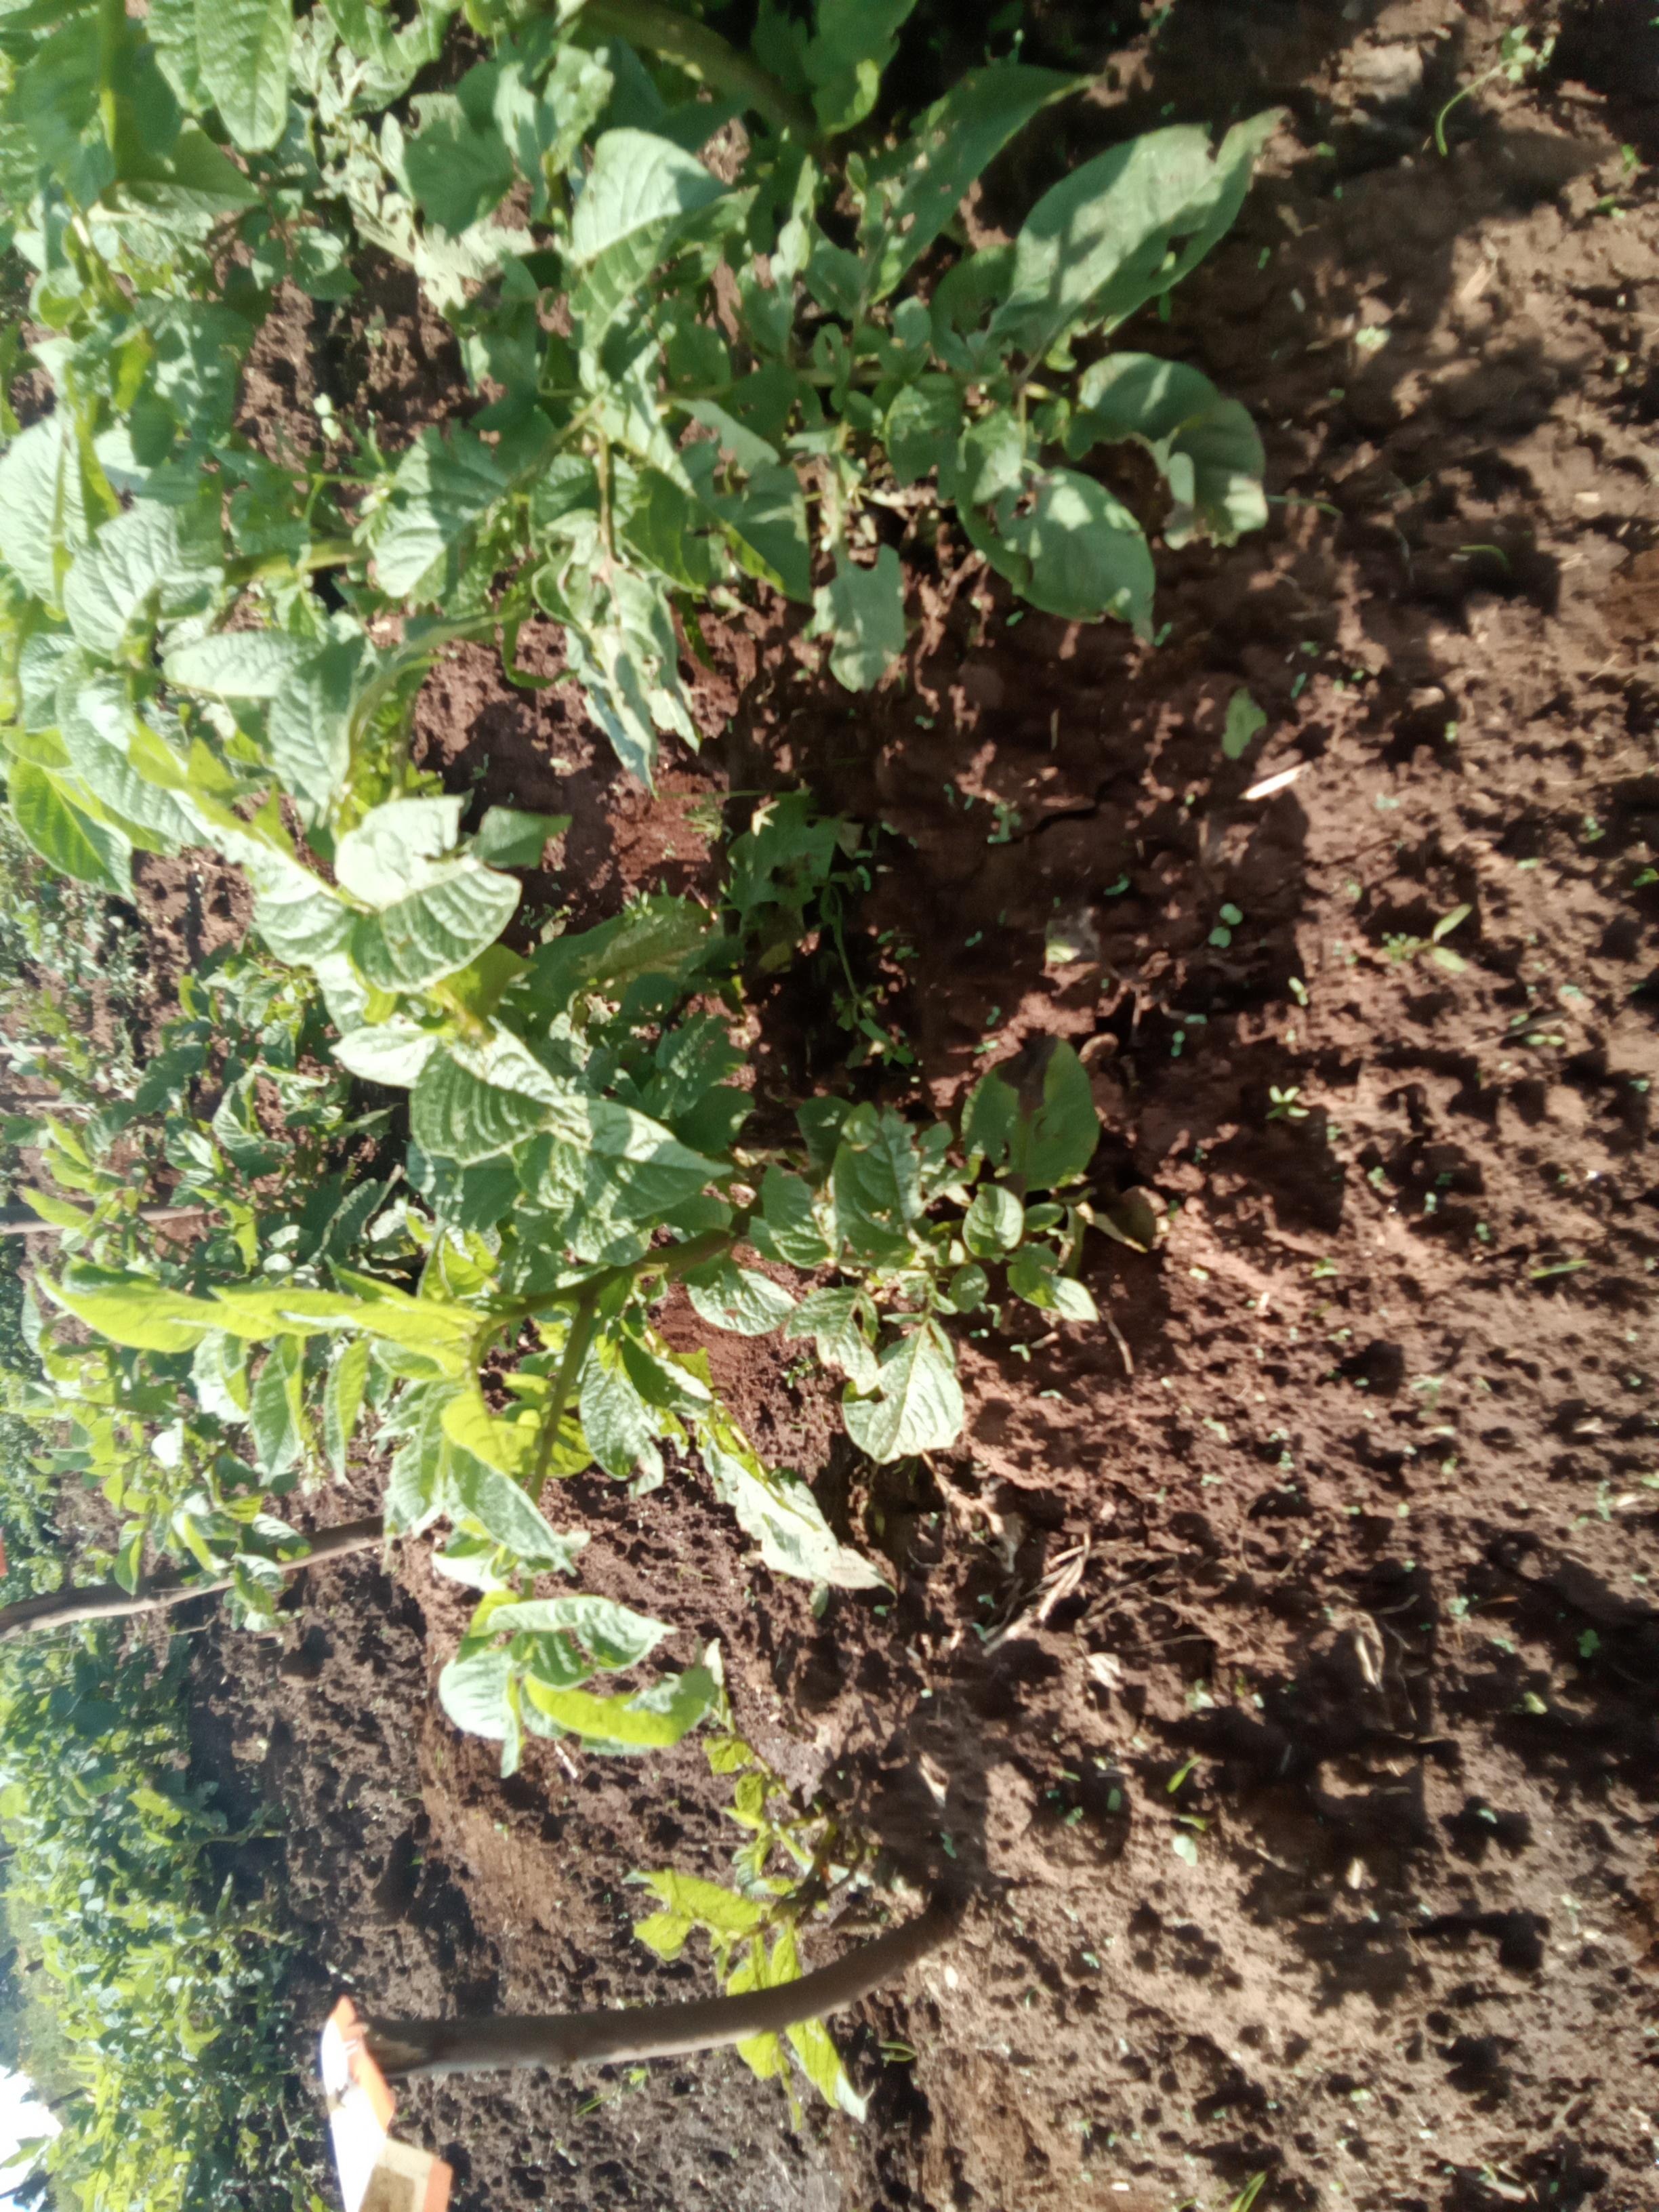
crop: potato
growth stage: emergence
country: Kenya
